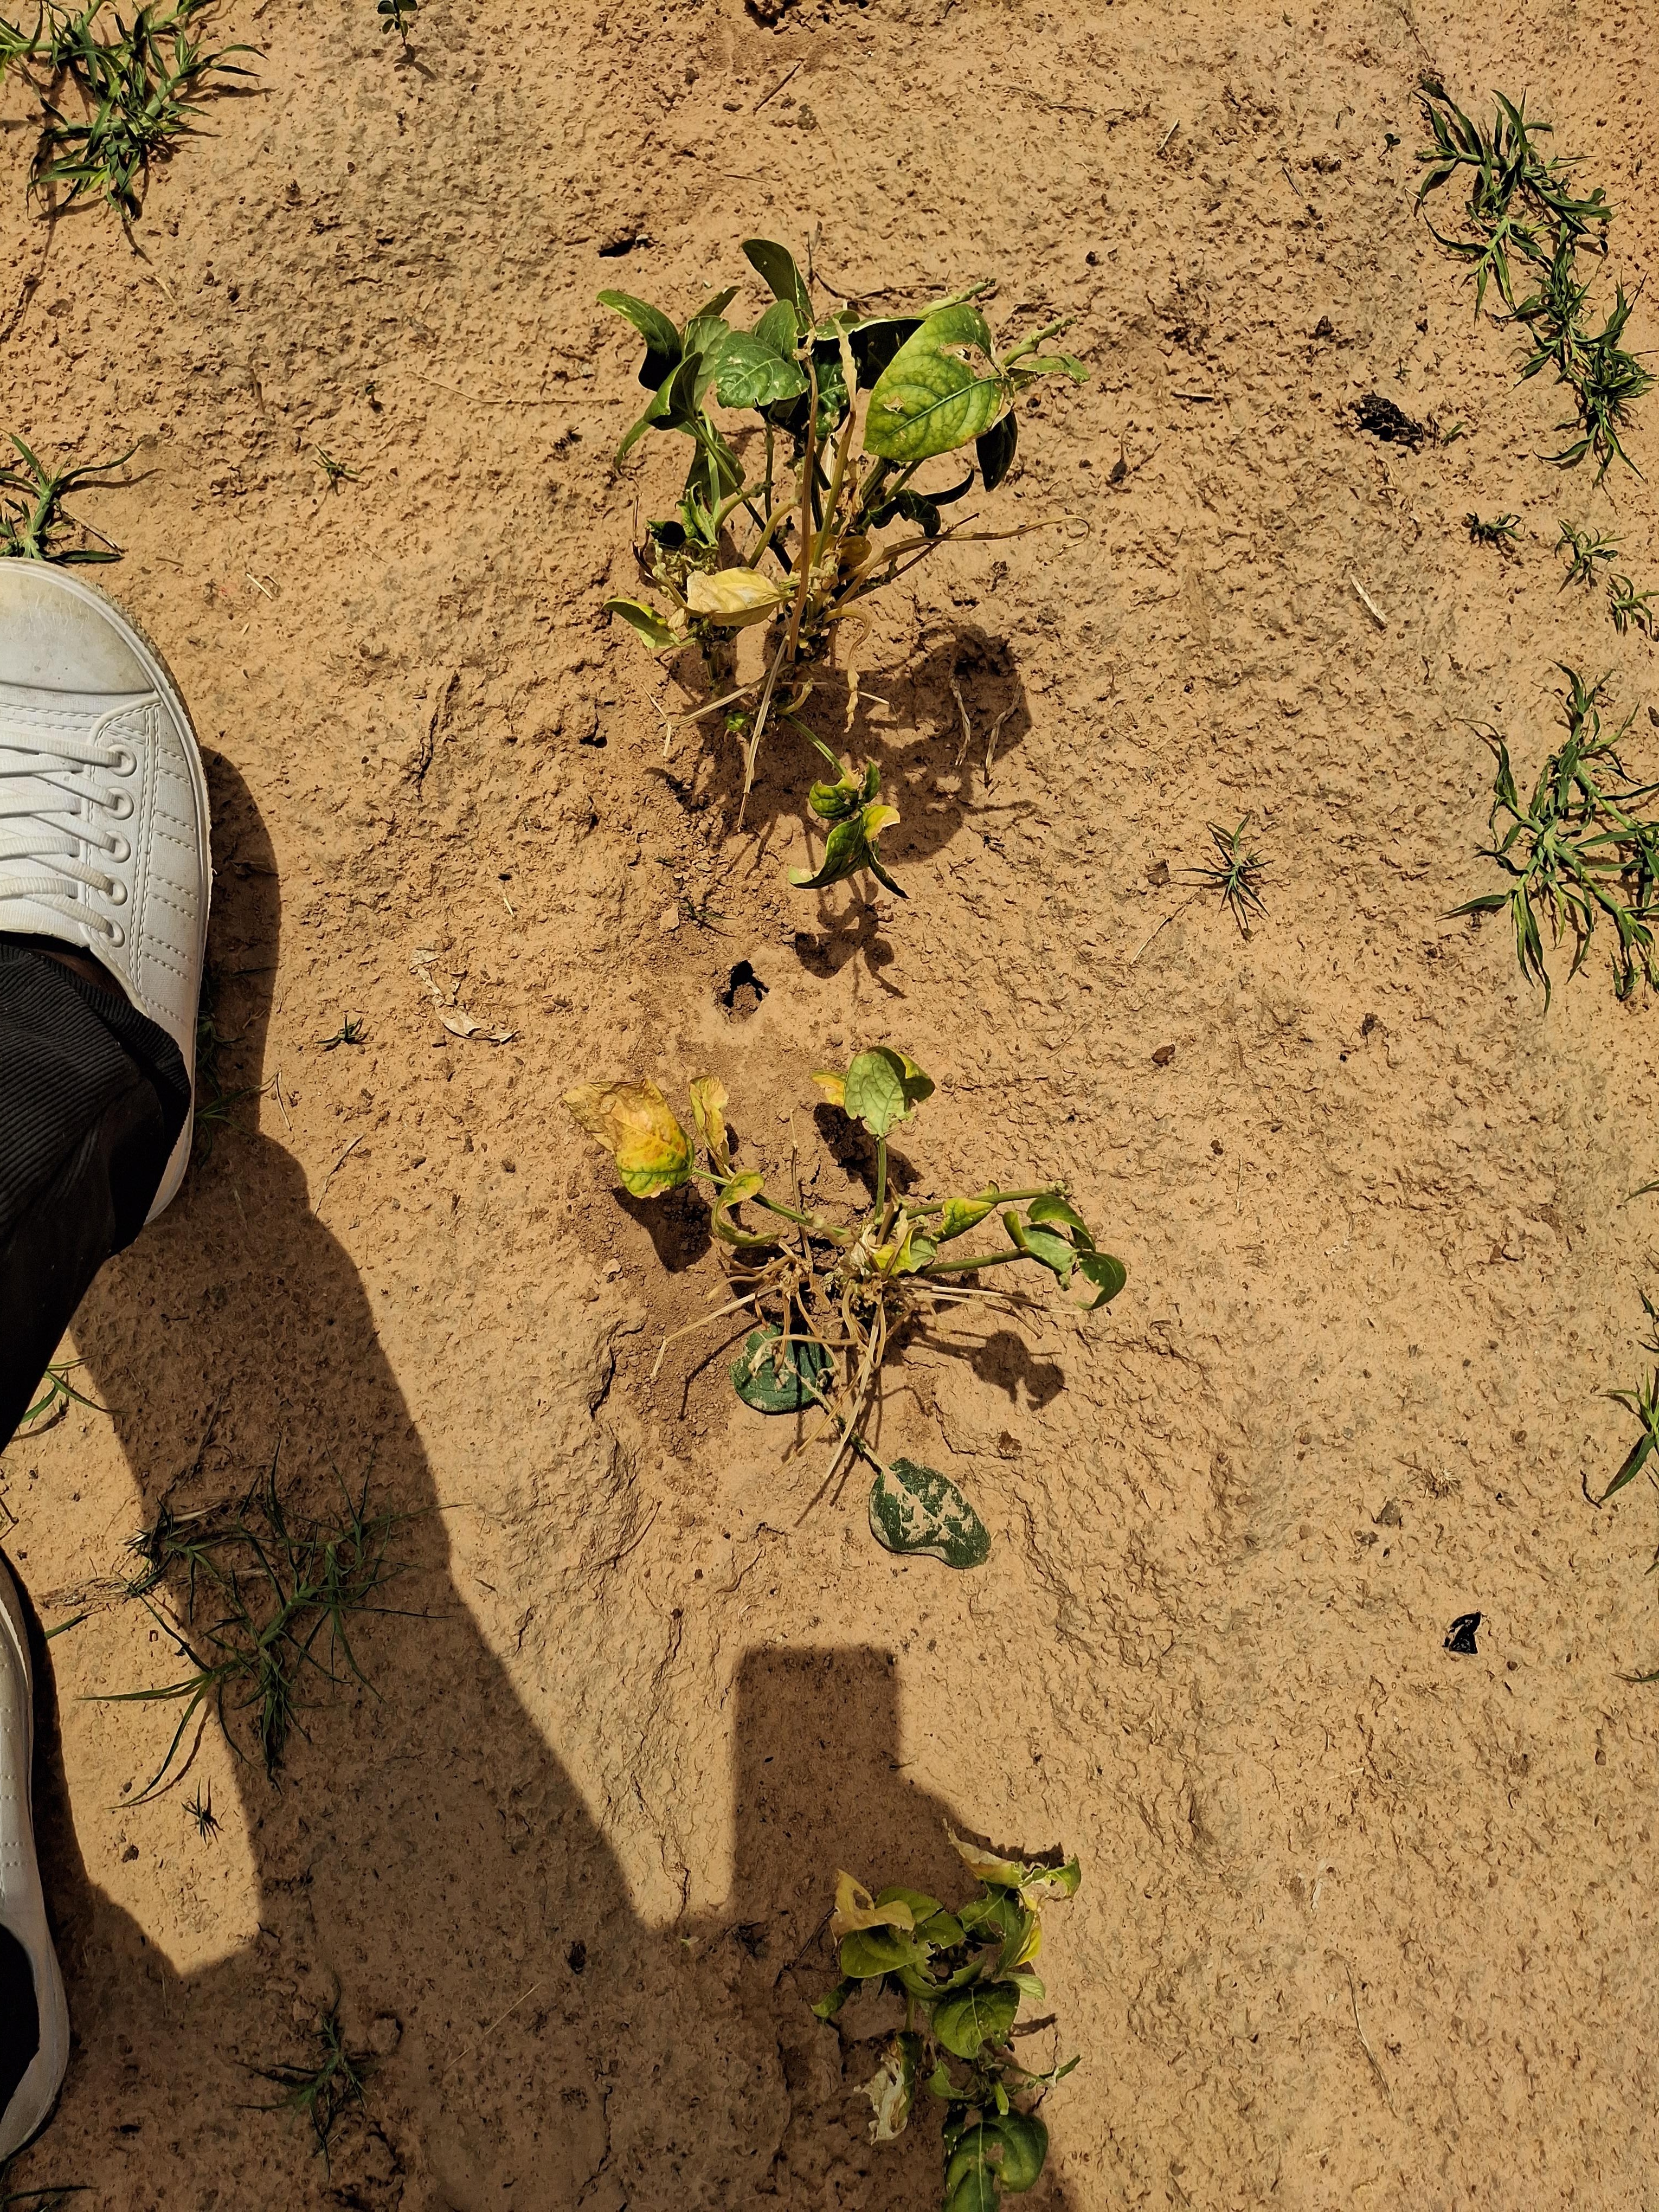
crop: cowpea
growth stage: harvest maturity
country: Nigeria
